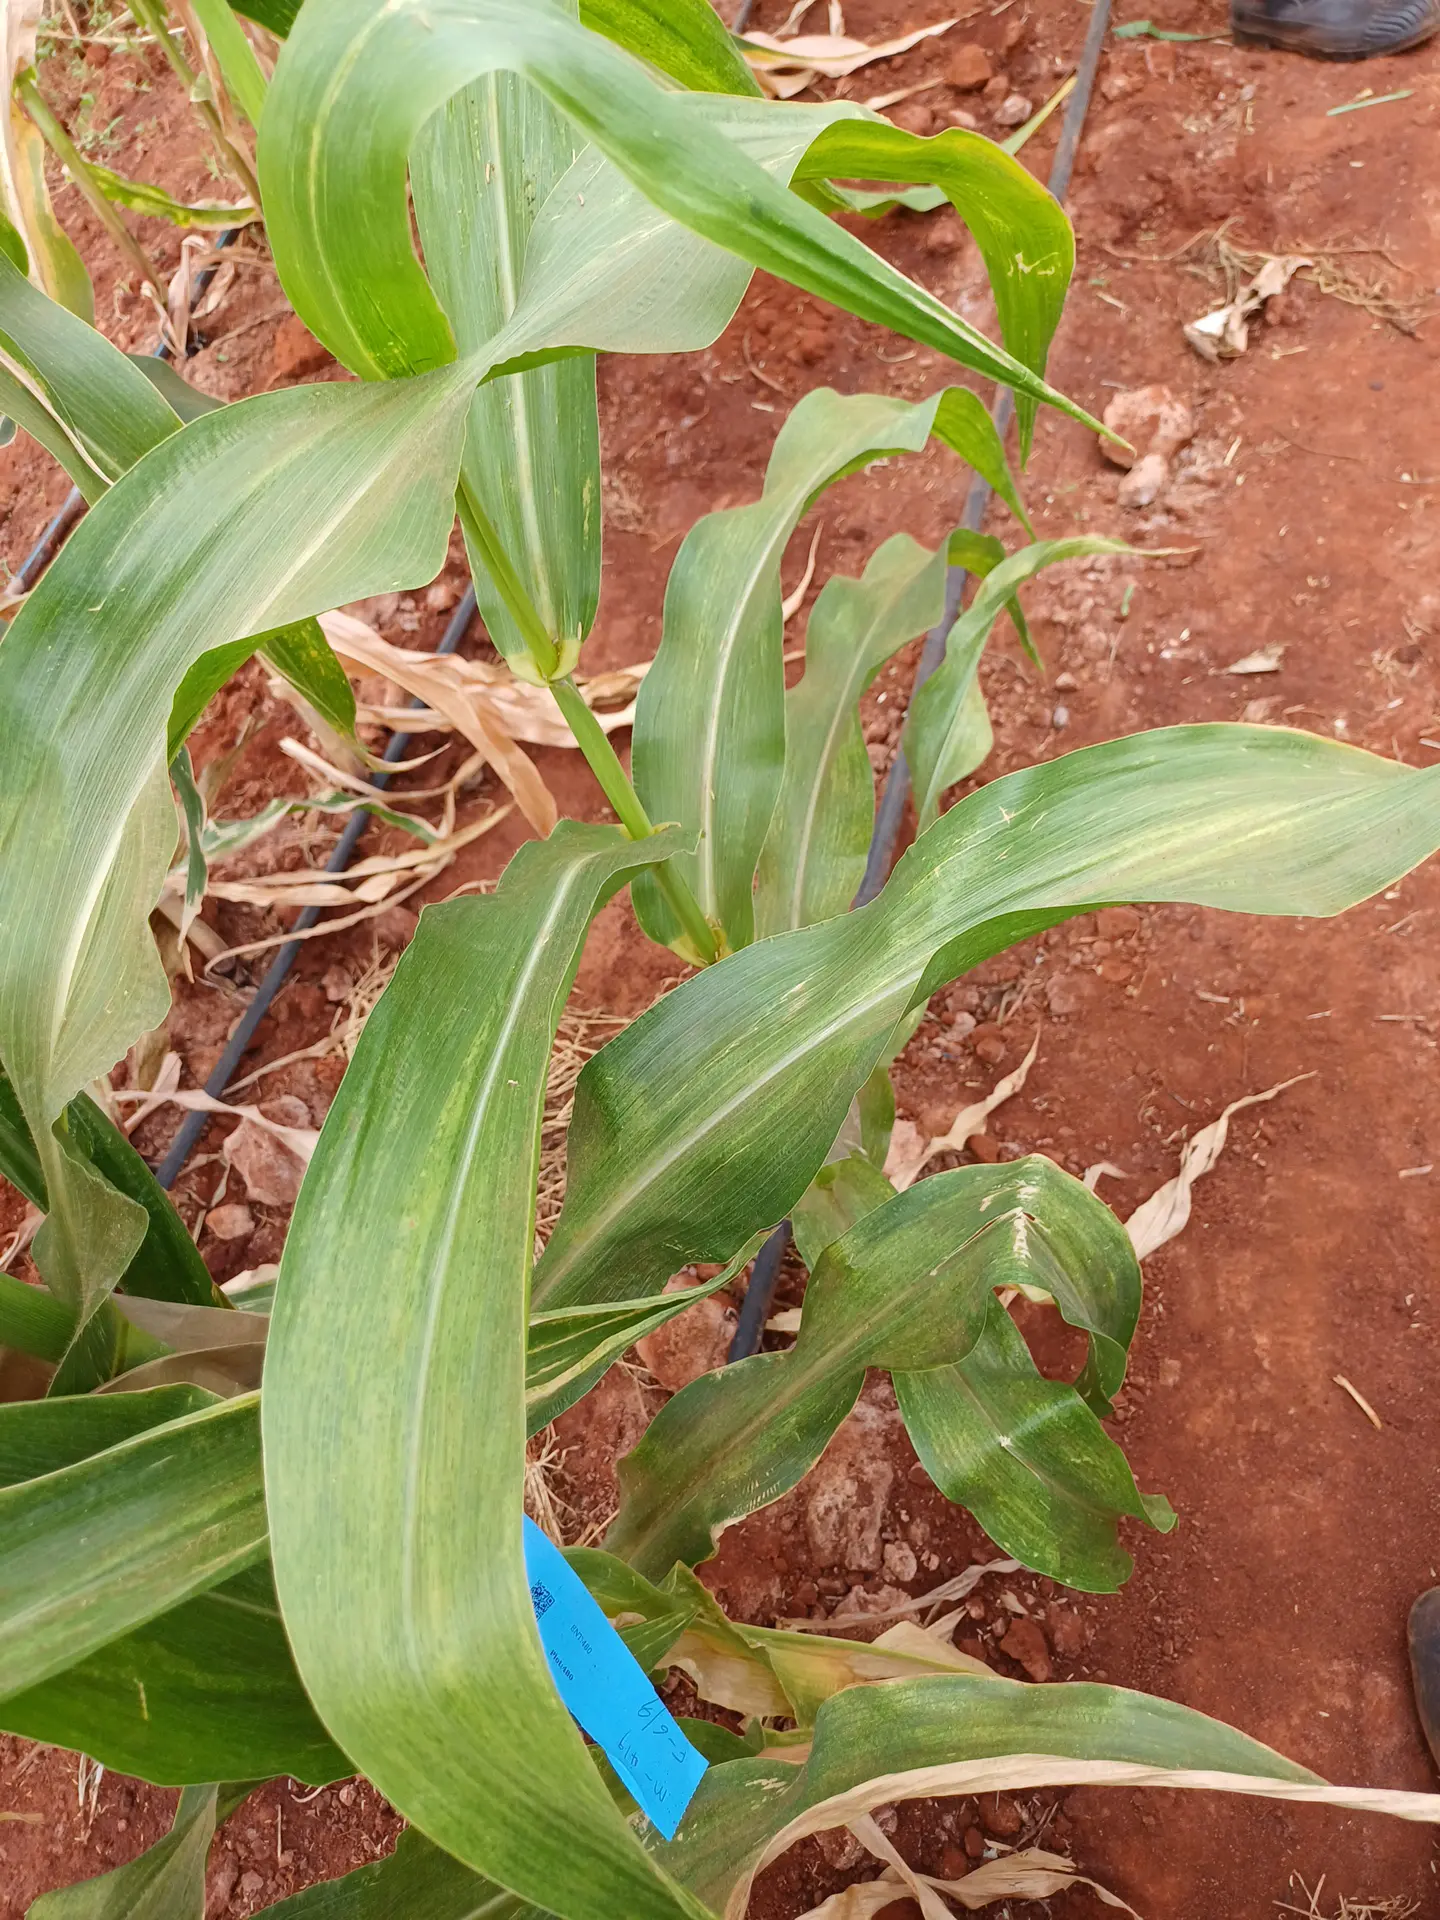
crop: maize
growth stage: flowering
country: Kenya
